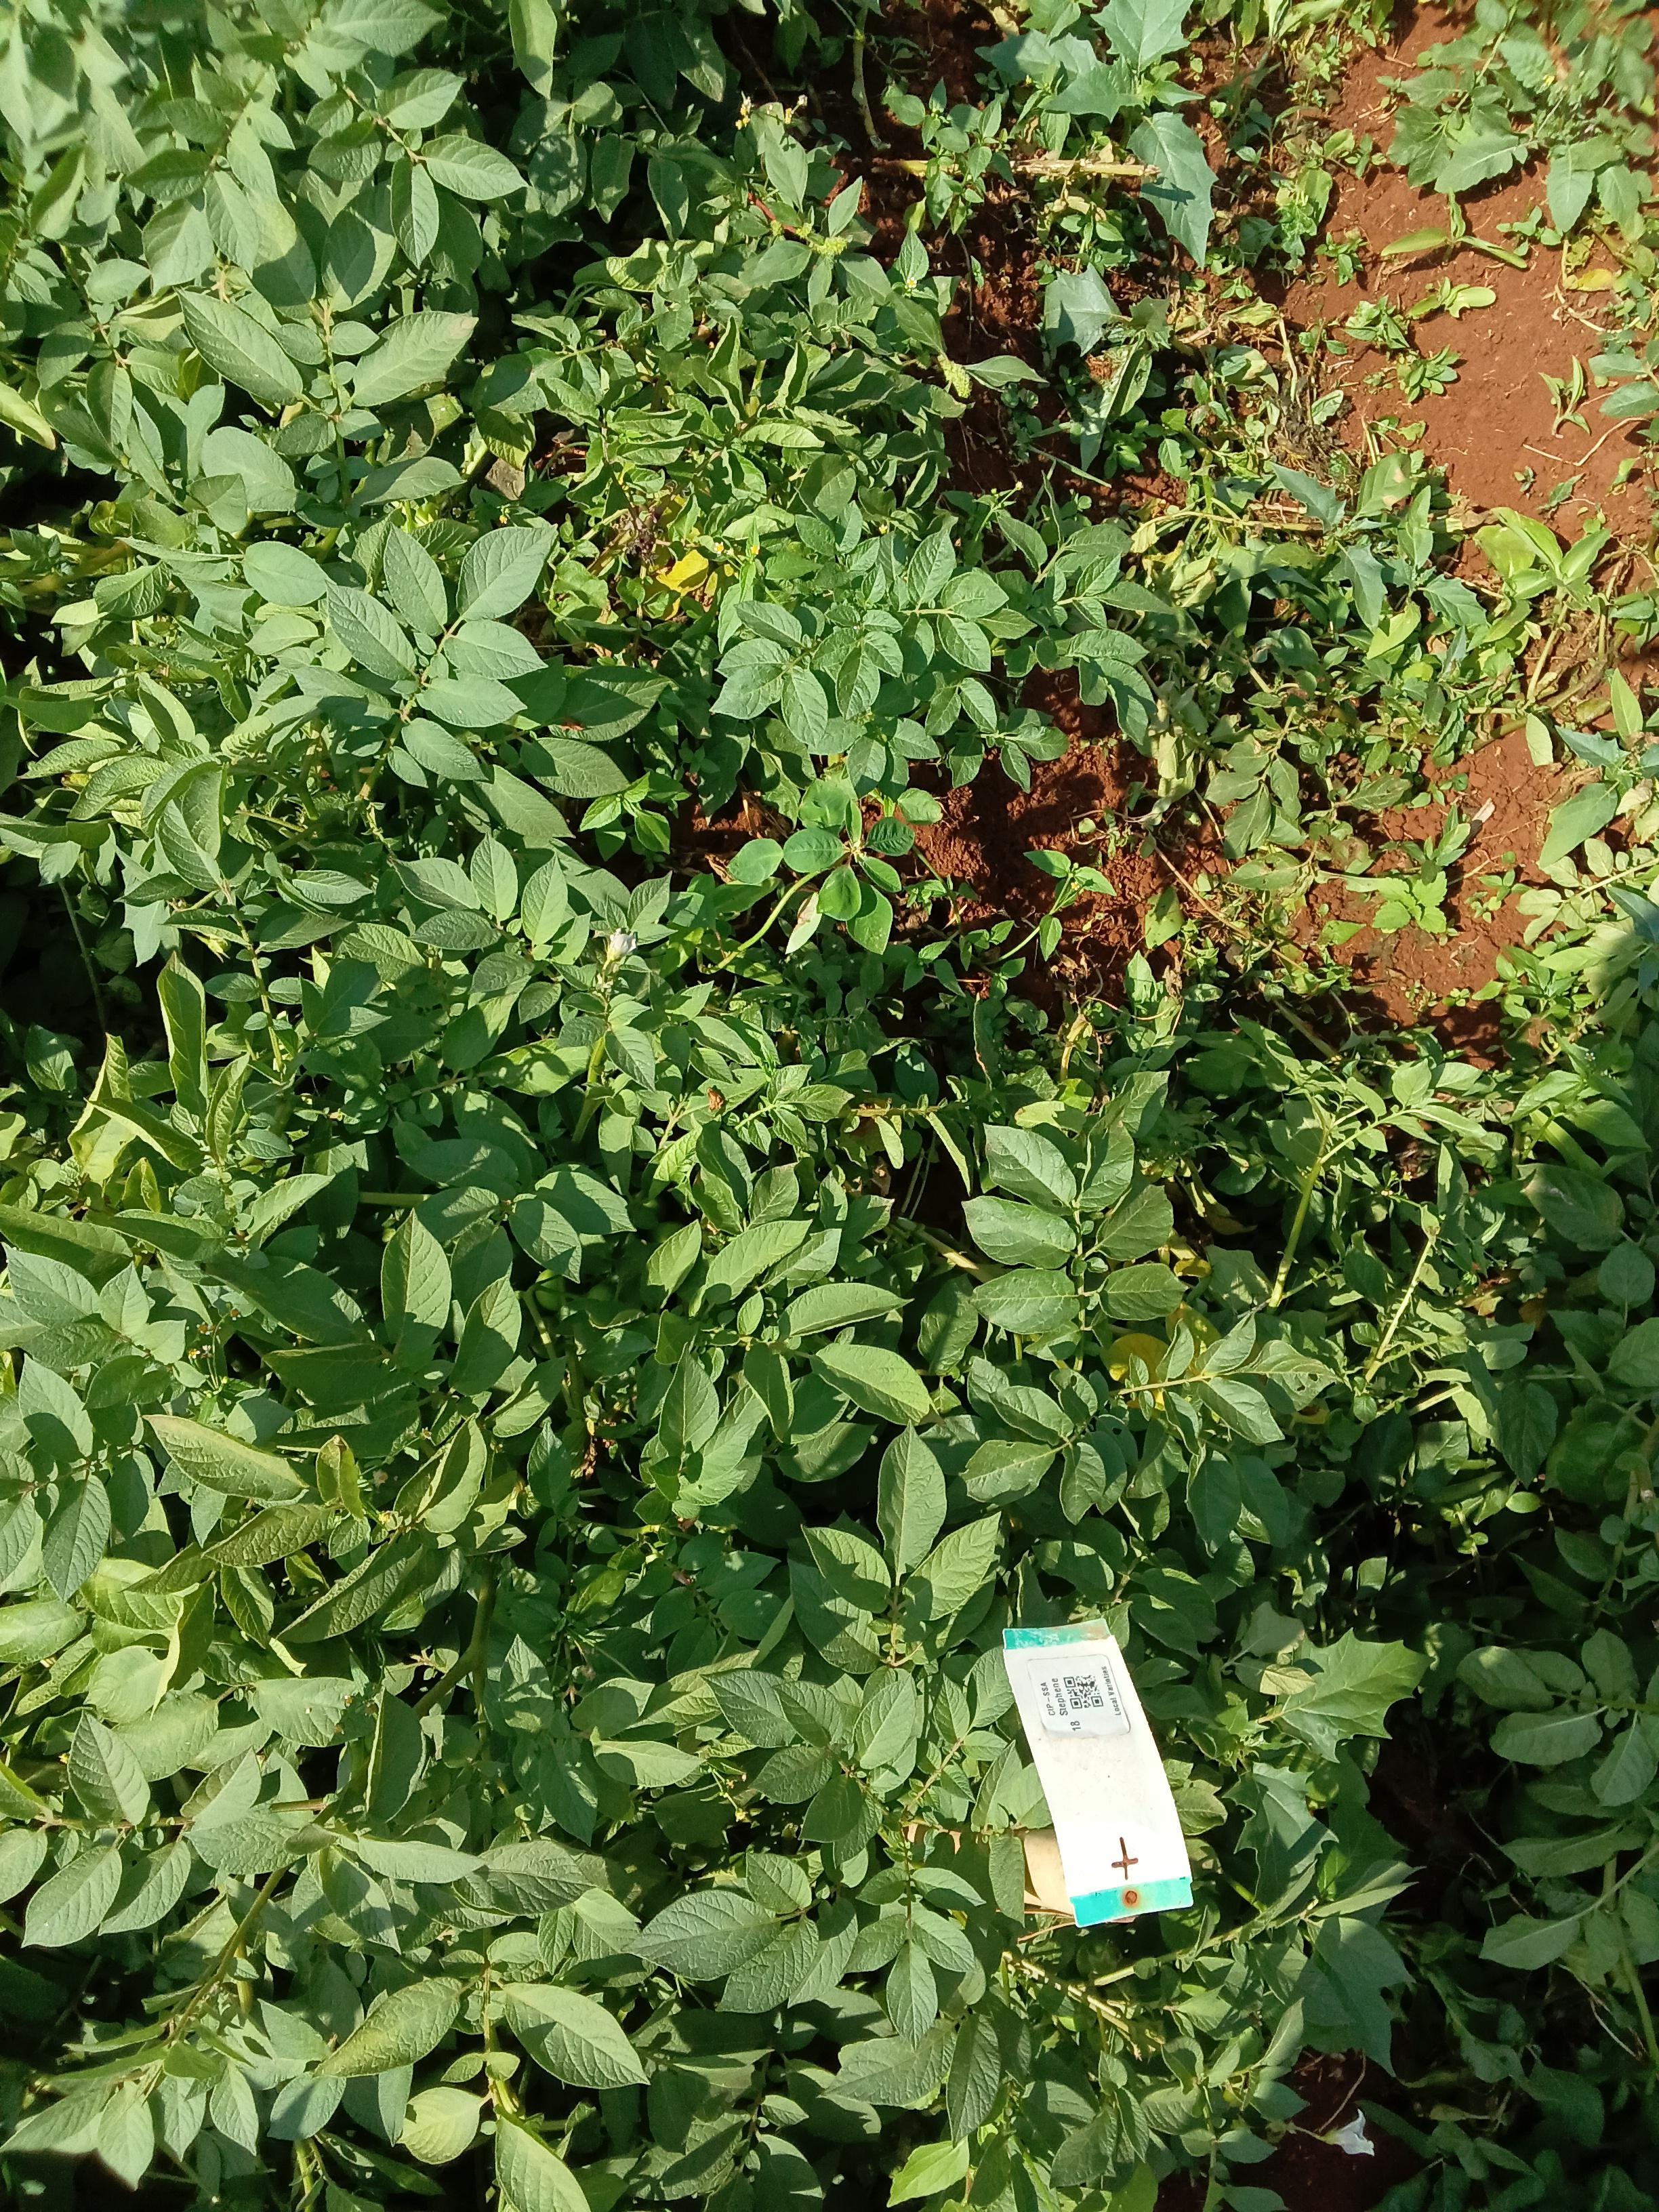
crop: potato
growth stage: maturity
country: Kenya
